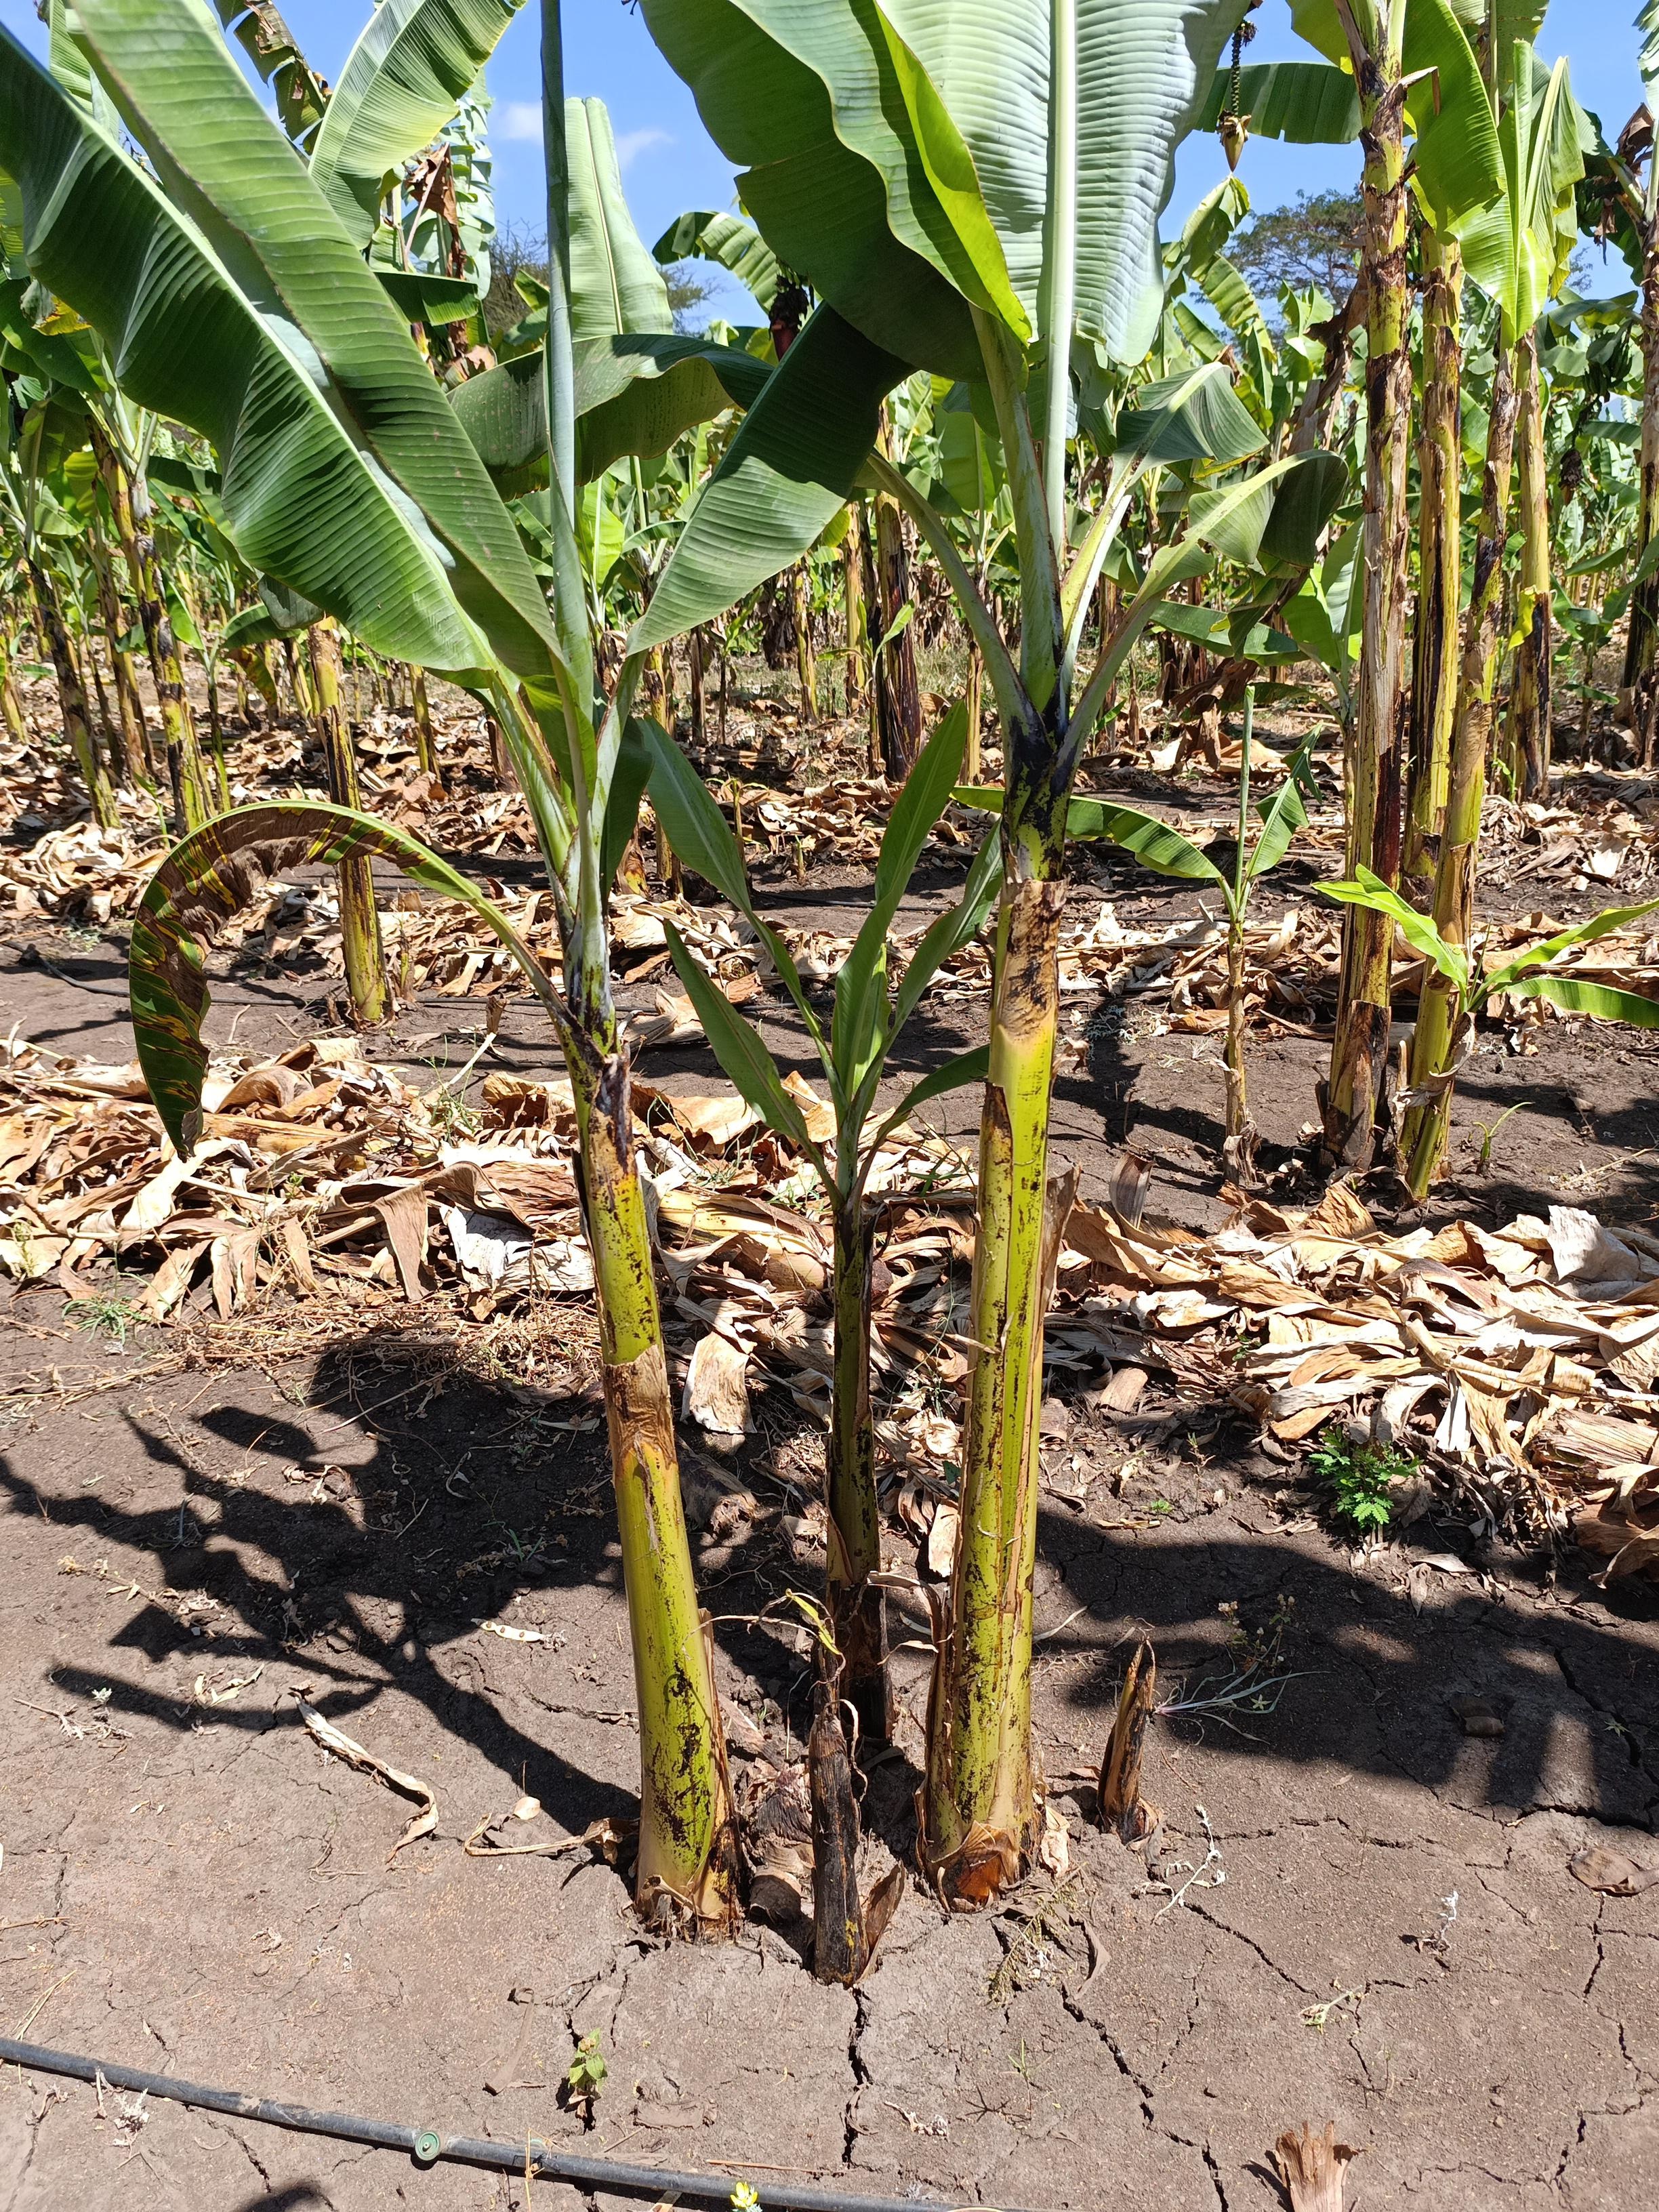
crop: banana
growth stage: vegetative
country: Tanzania
